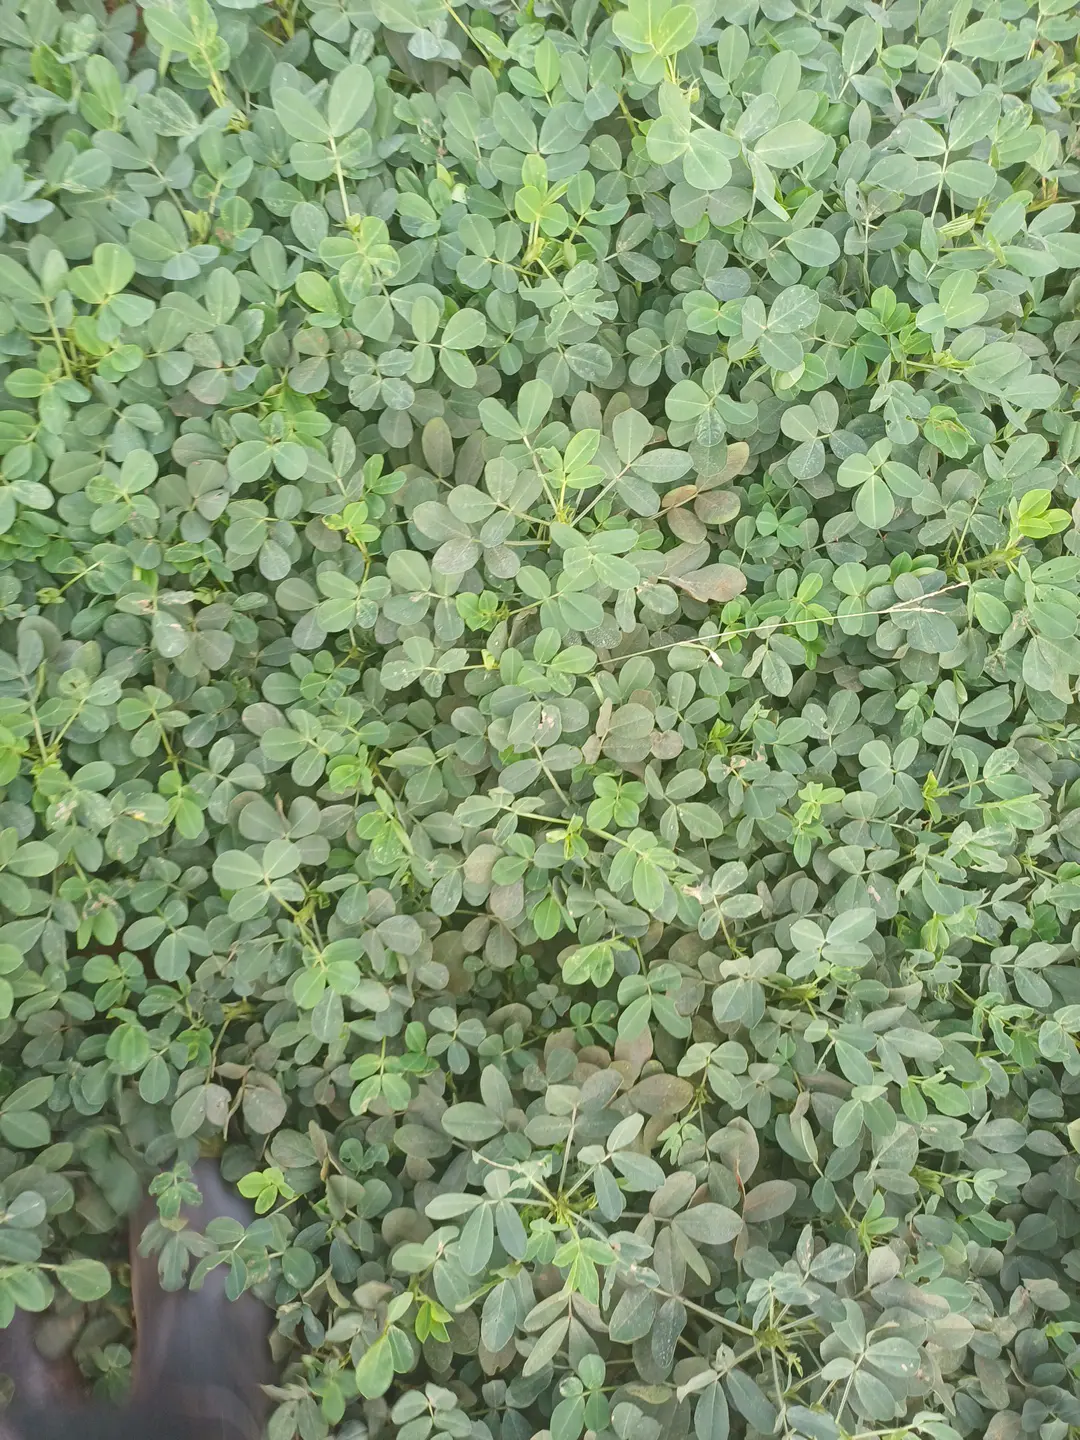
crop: groundnut
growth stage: pegging
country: Kenya
